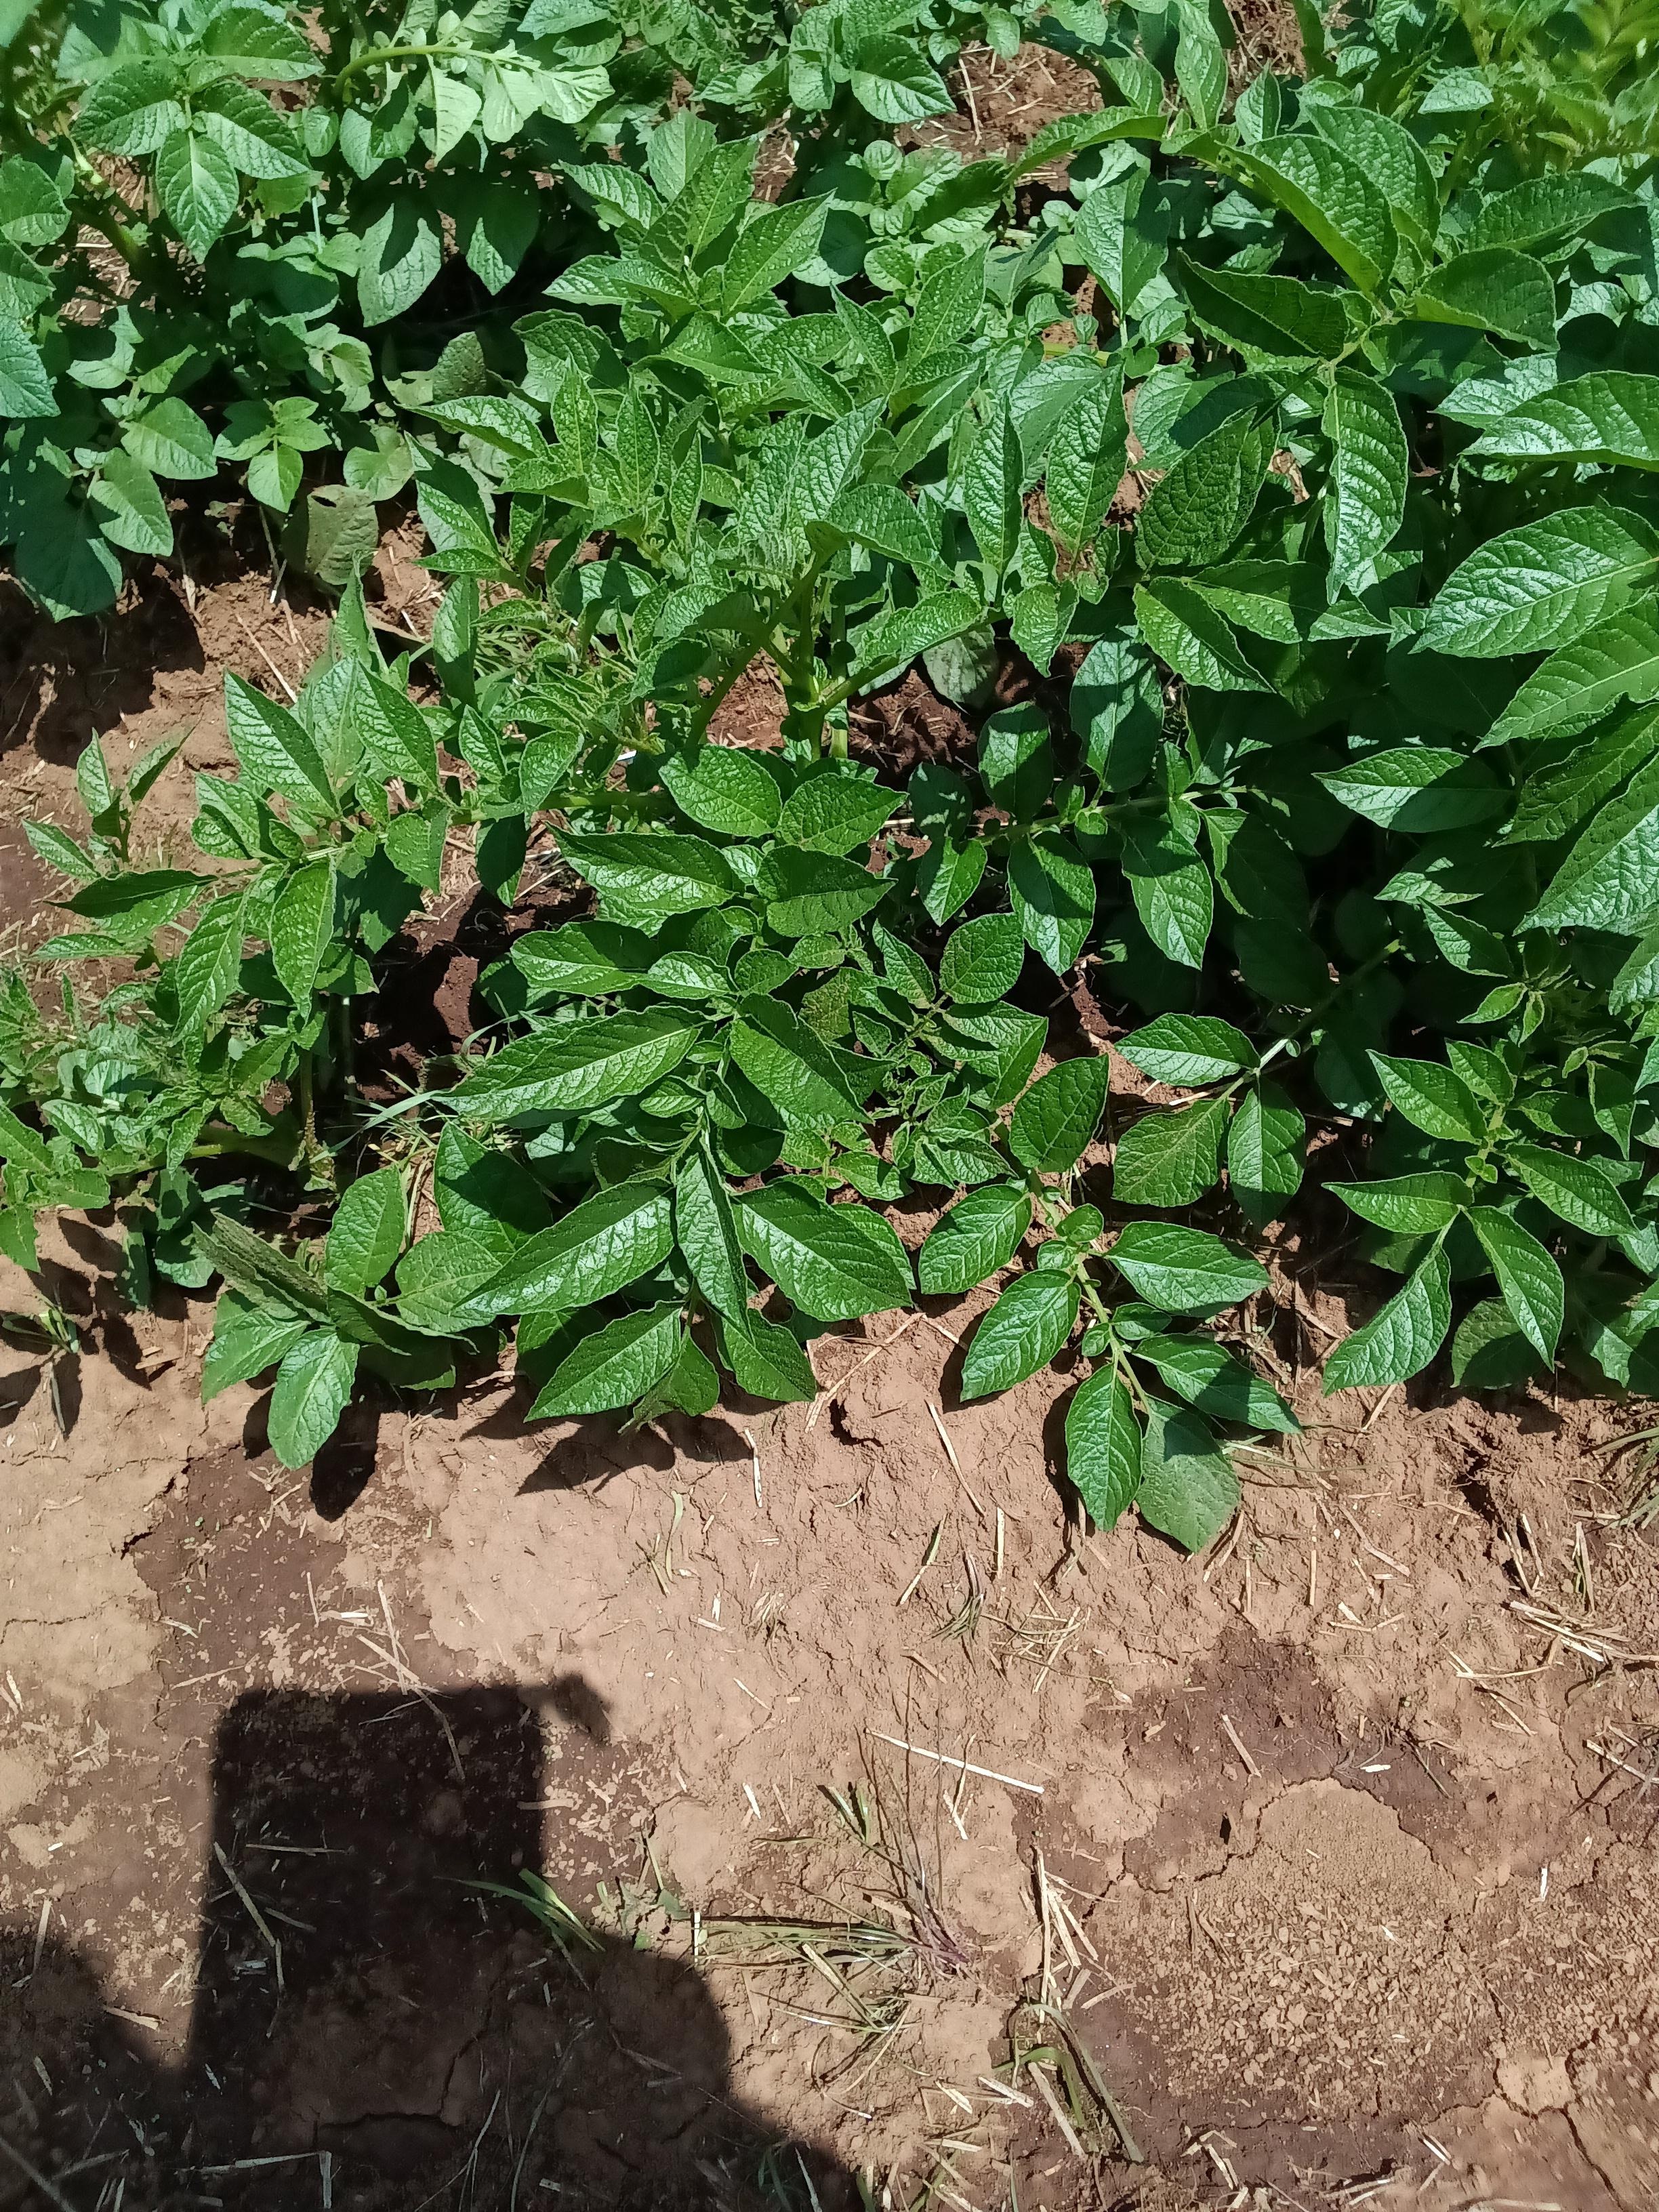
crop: potato
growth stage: vegetative
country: Kenya
